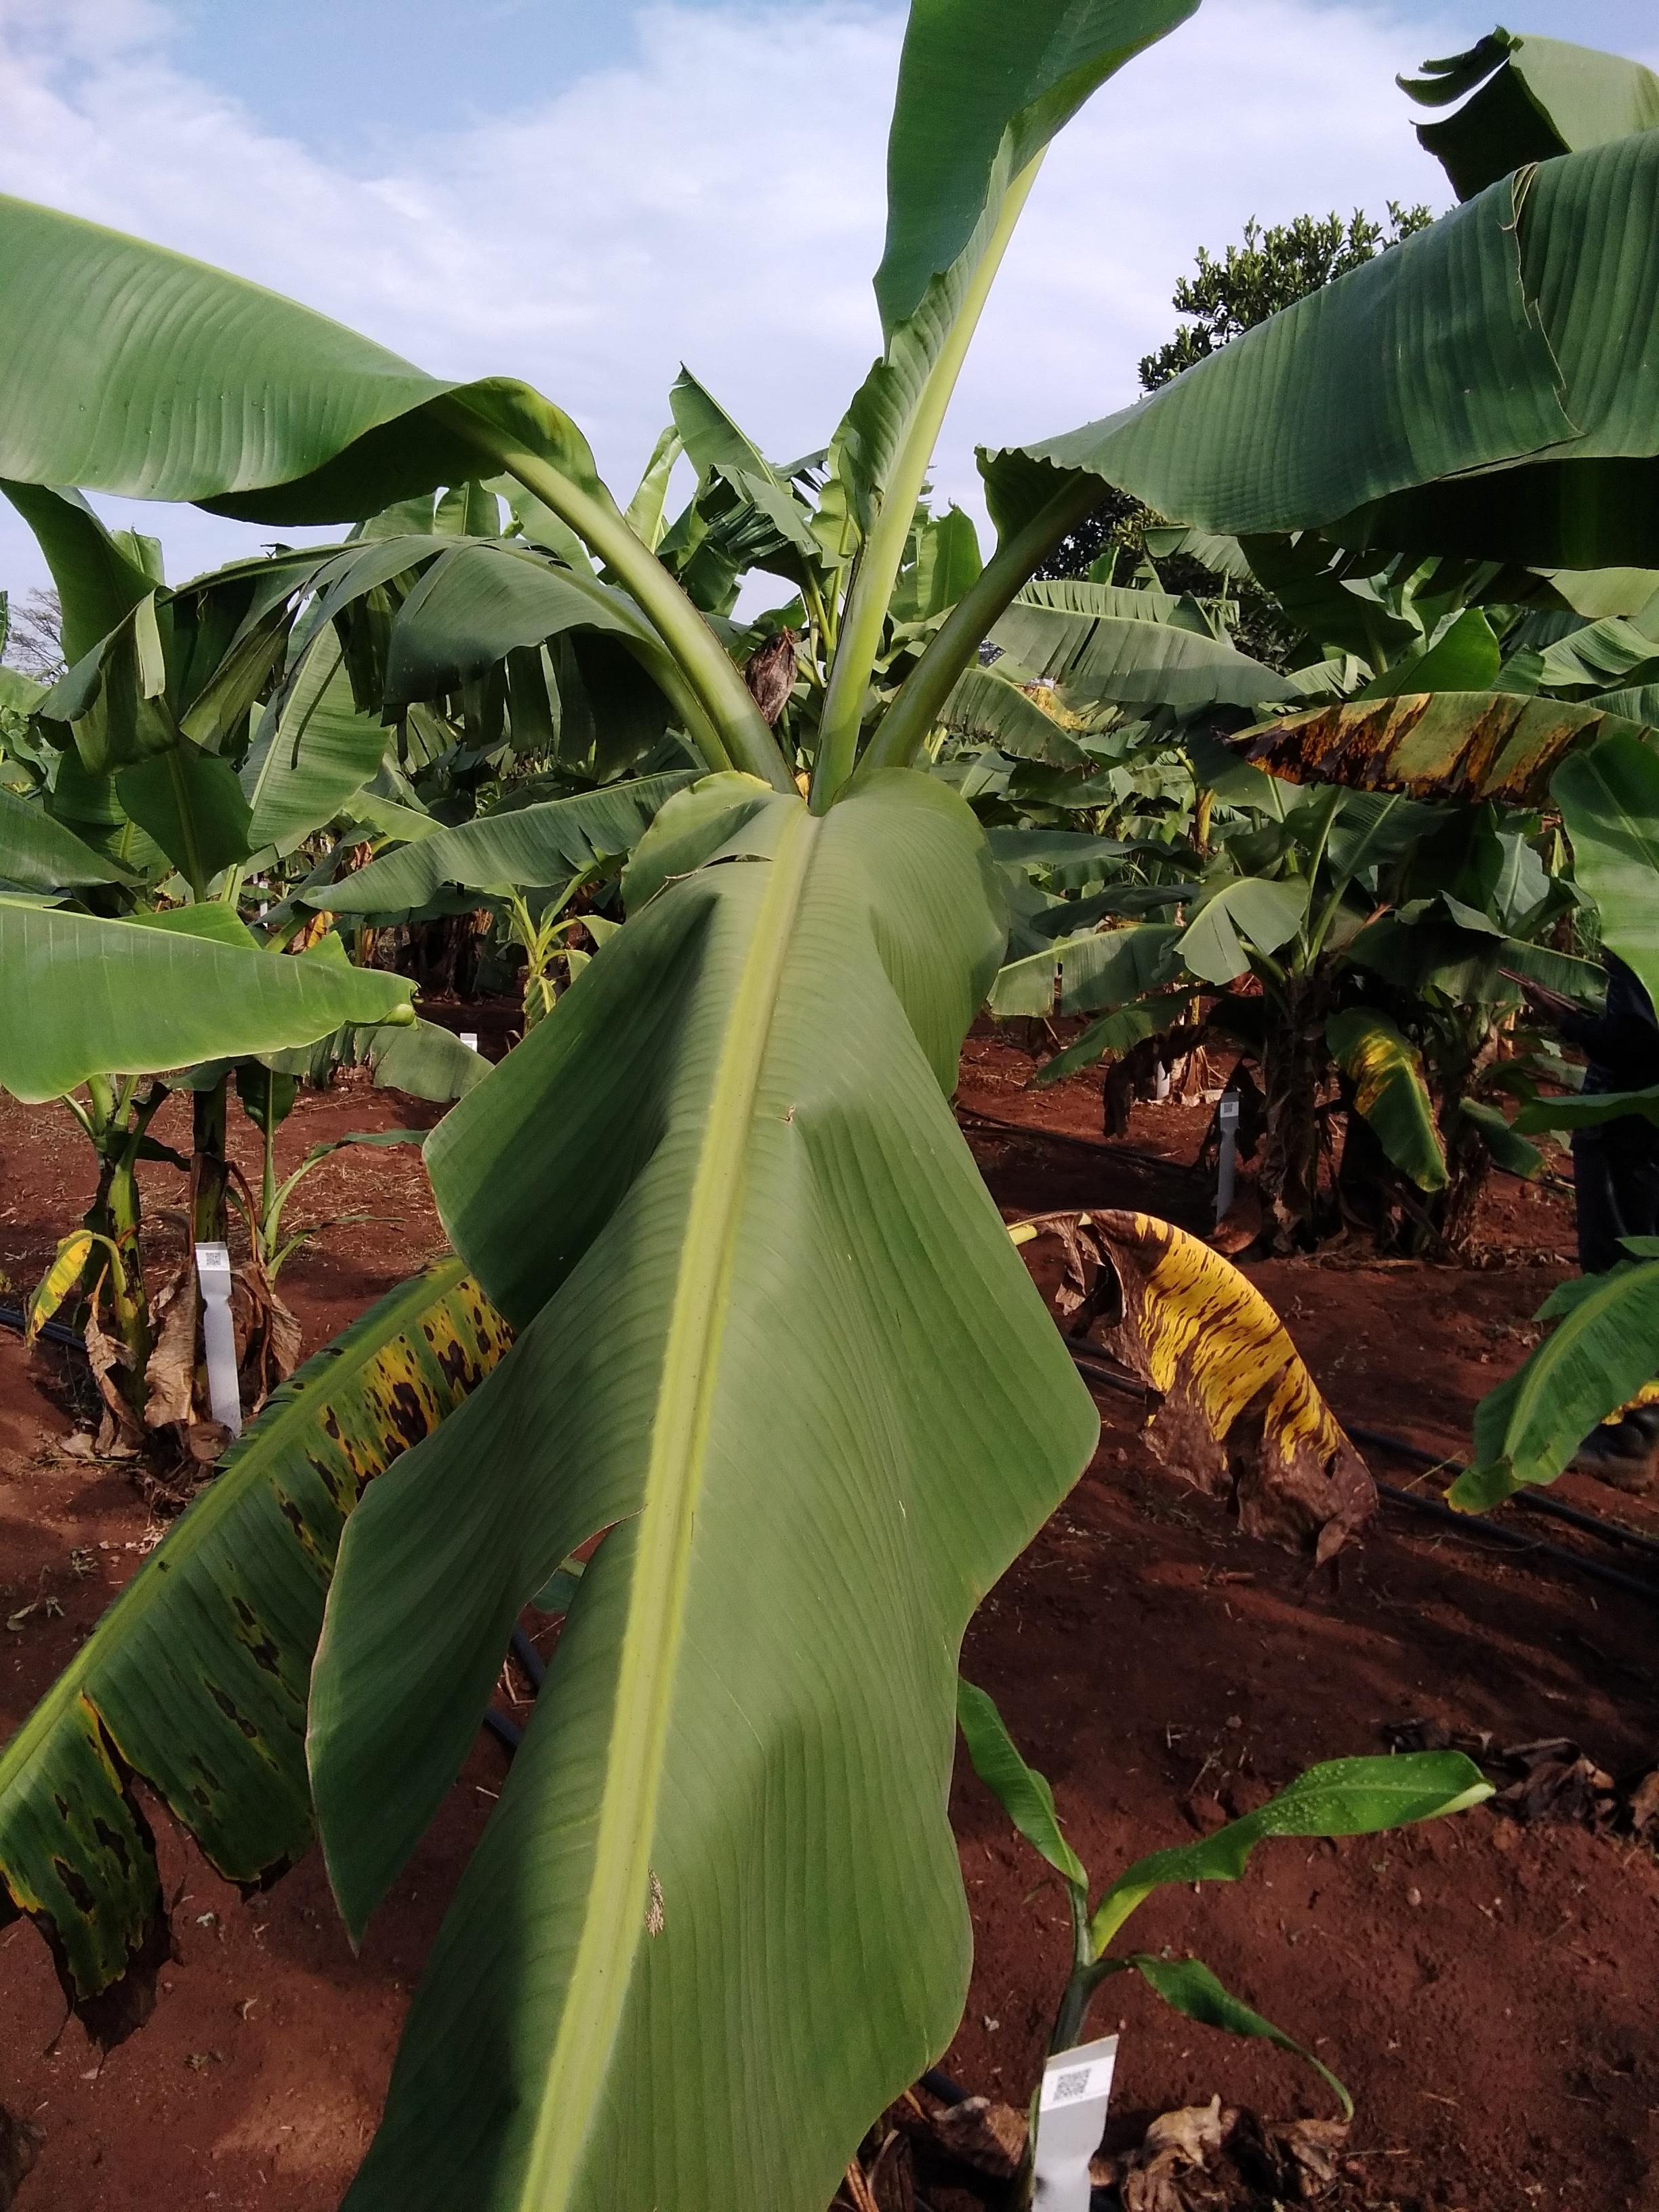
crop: banana
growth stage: vegetative
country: Uganda
